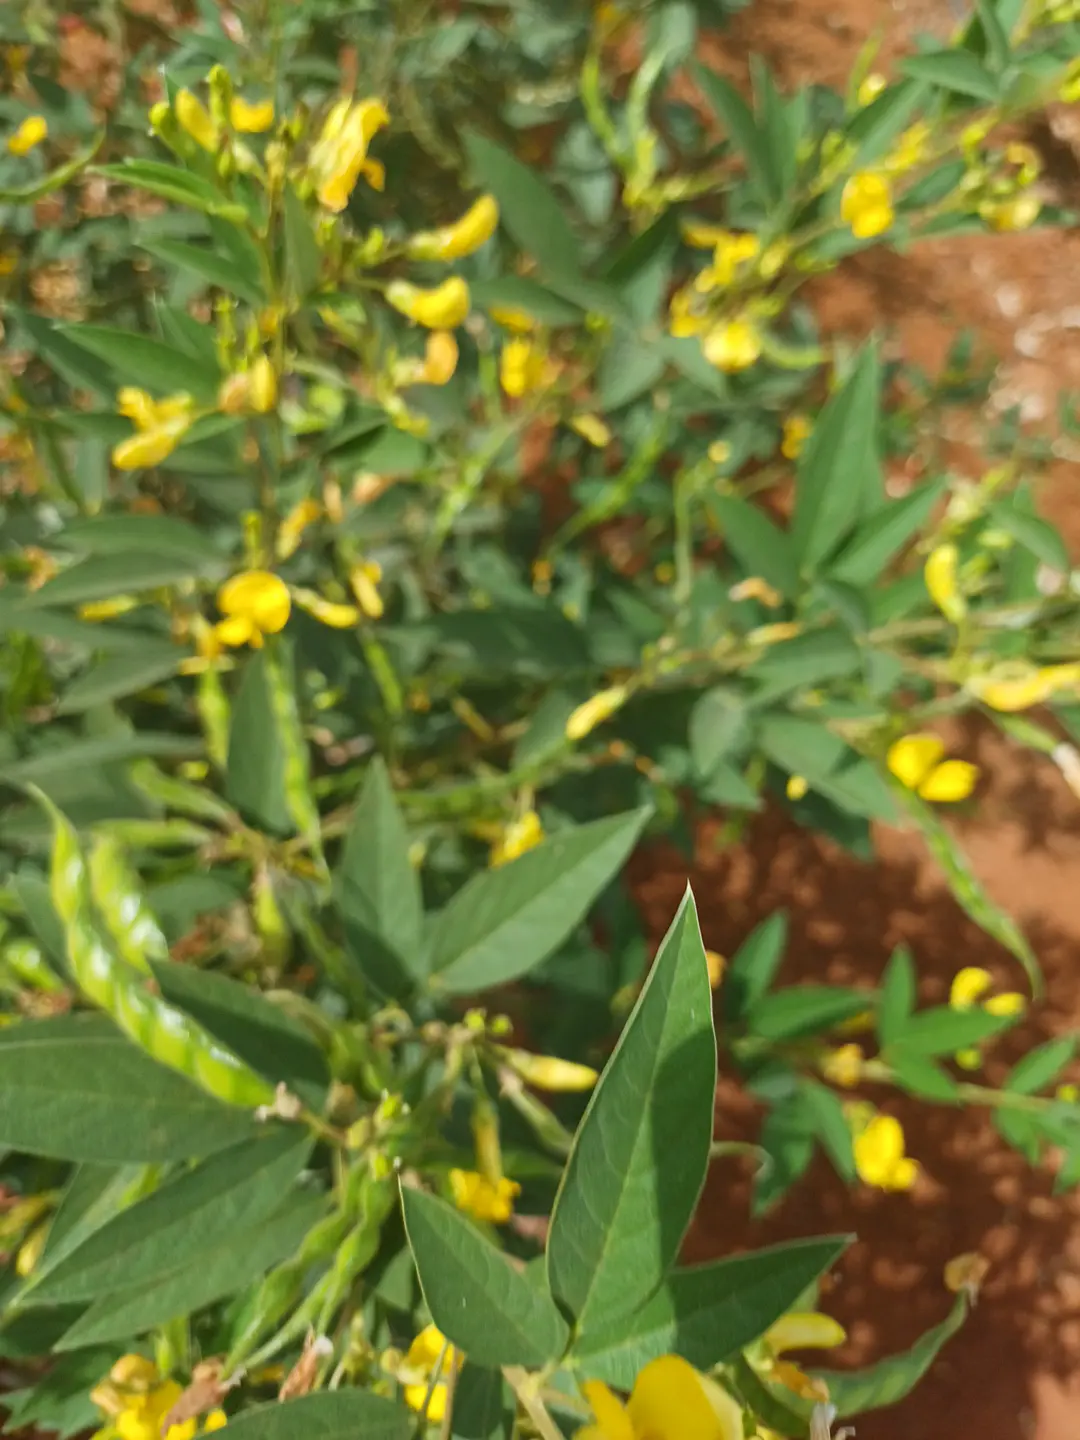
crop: pigeonpea
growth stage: development pod
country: Kenya
